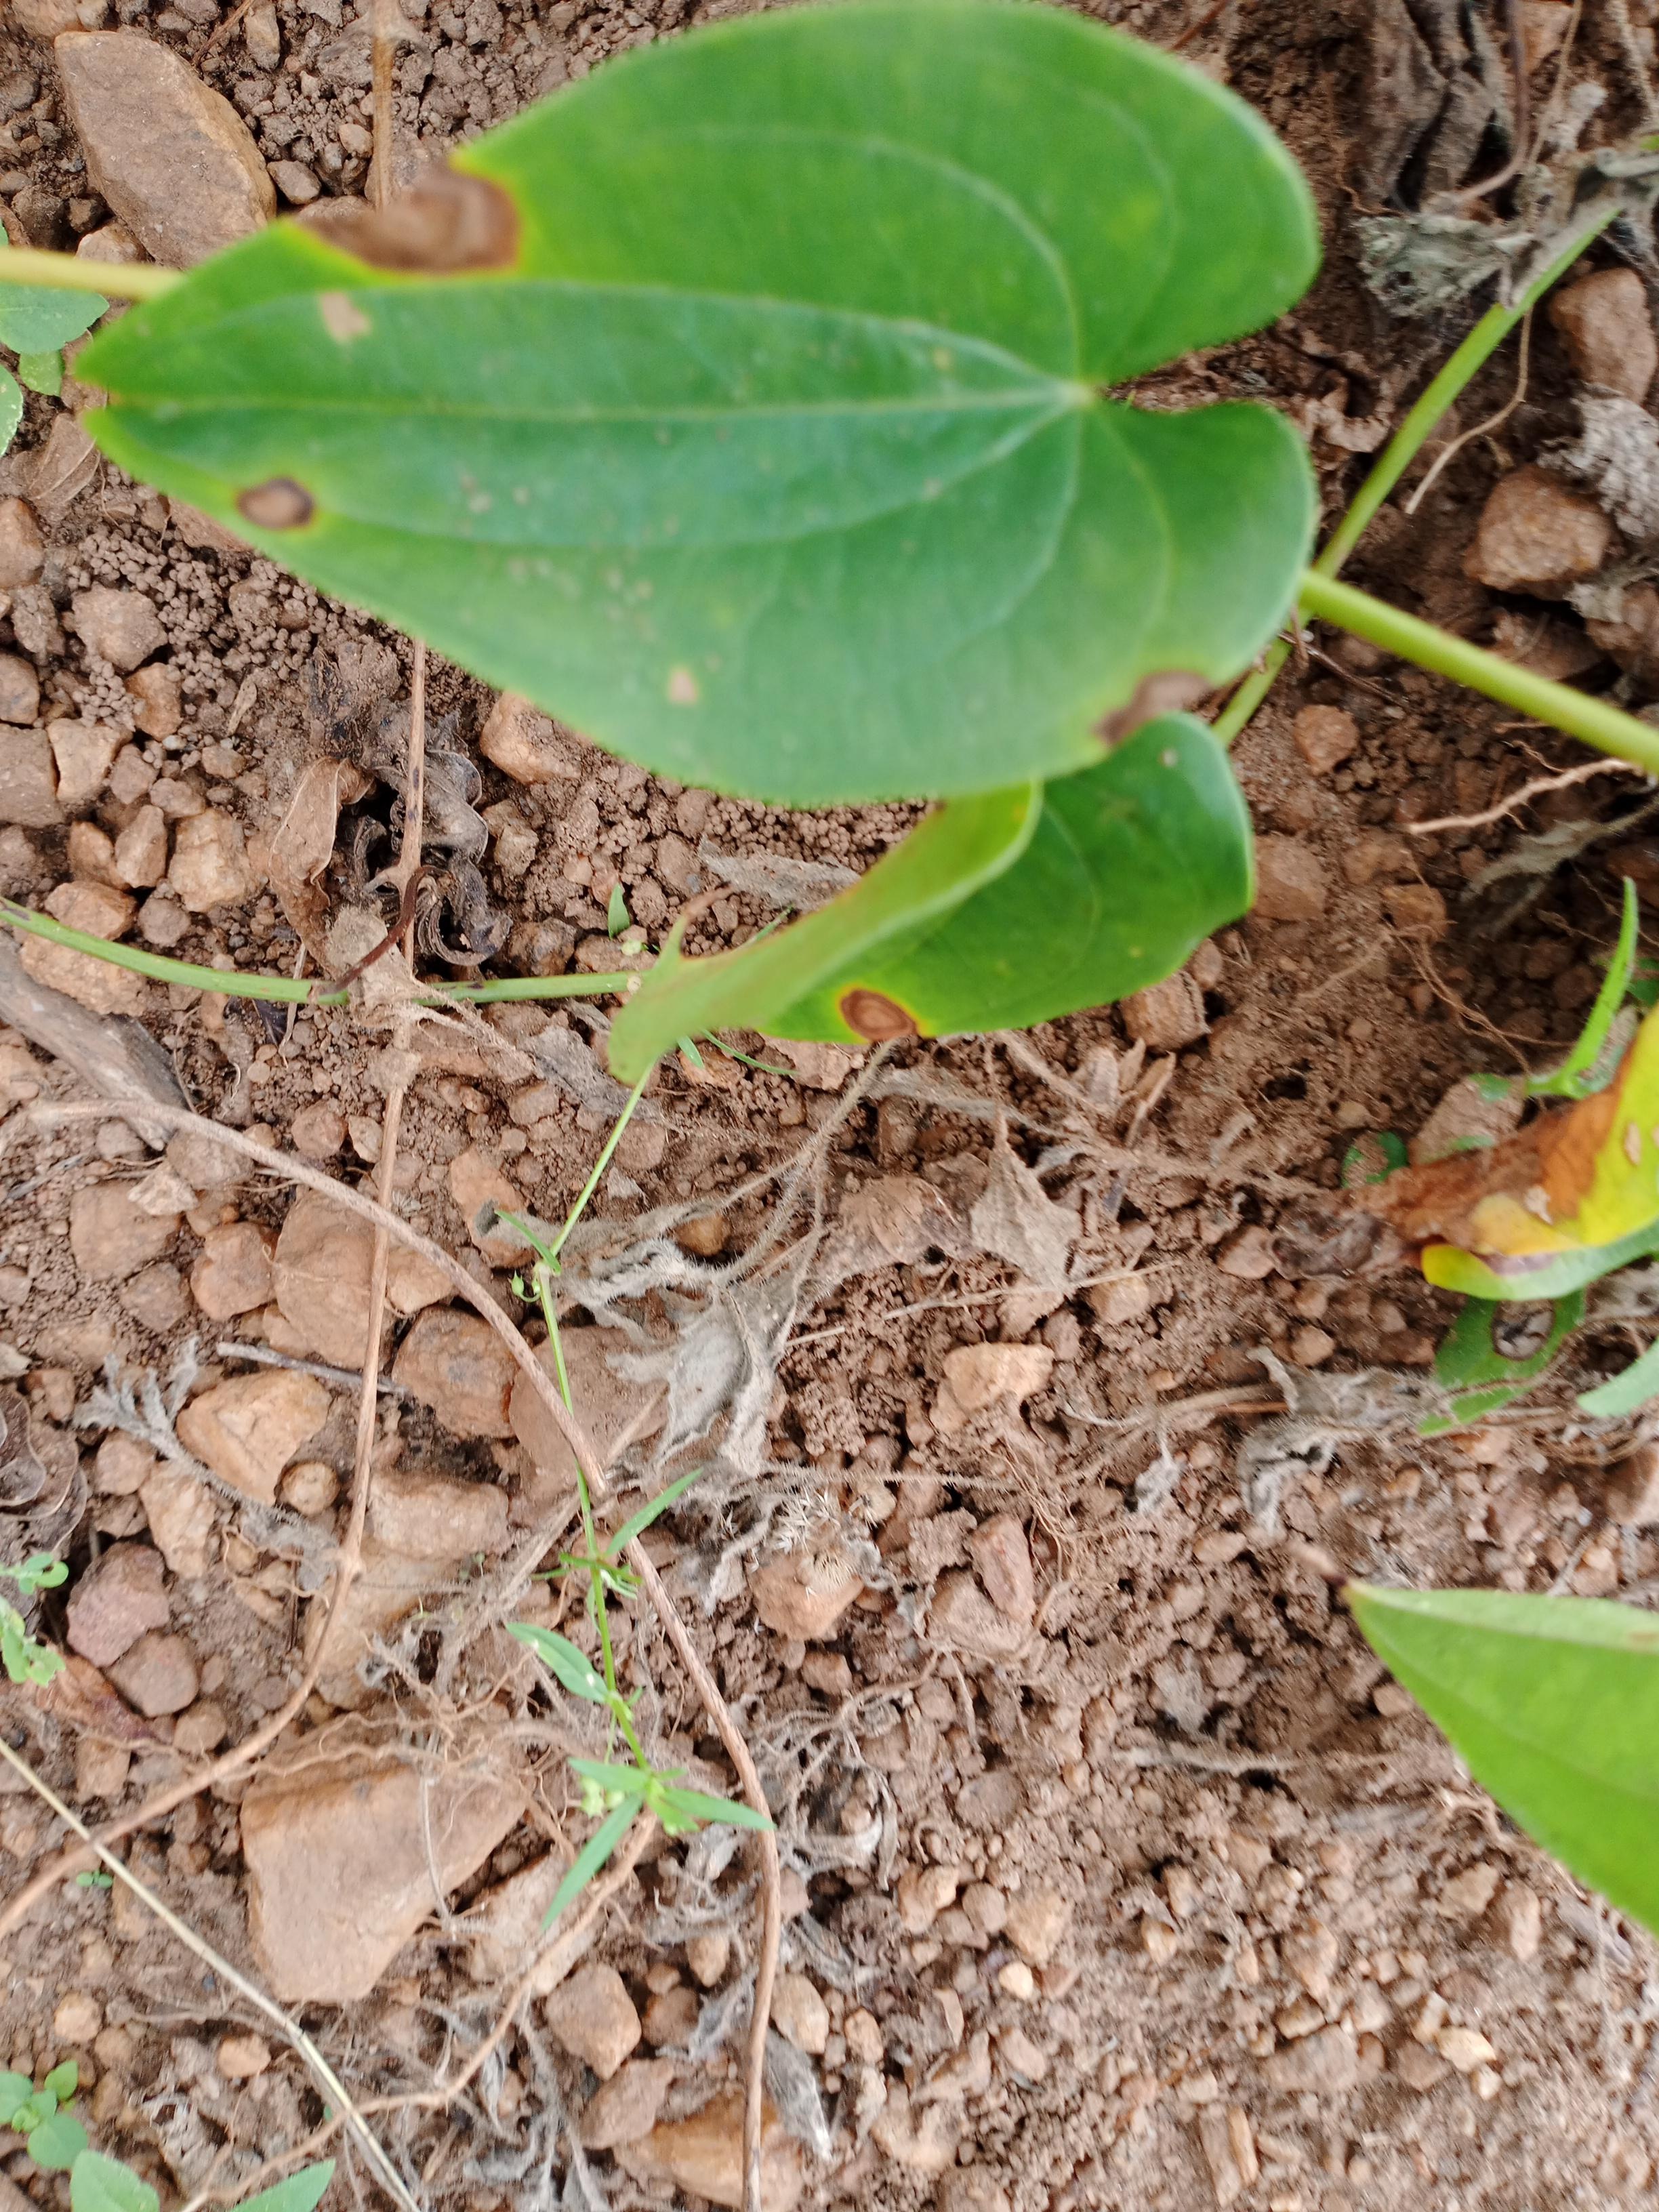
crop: yam
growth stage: vegetative
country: Nigeria
